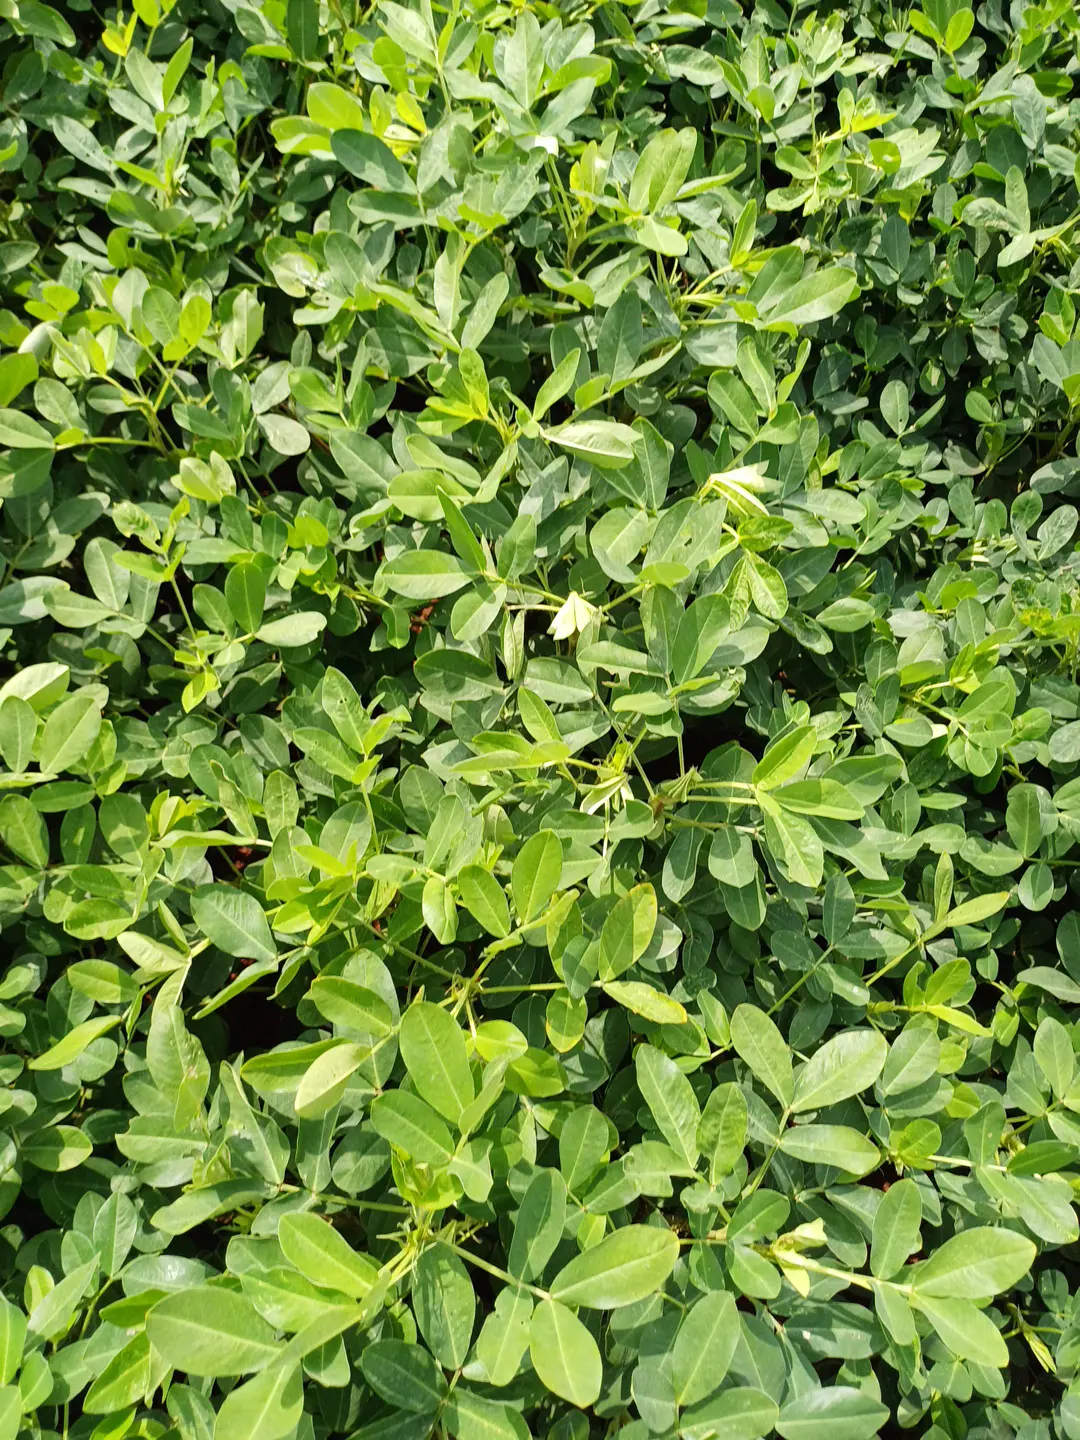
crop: groundnut
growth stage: flowering
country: Kenya
